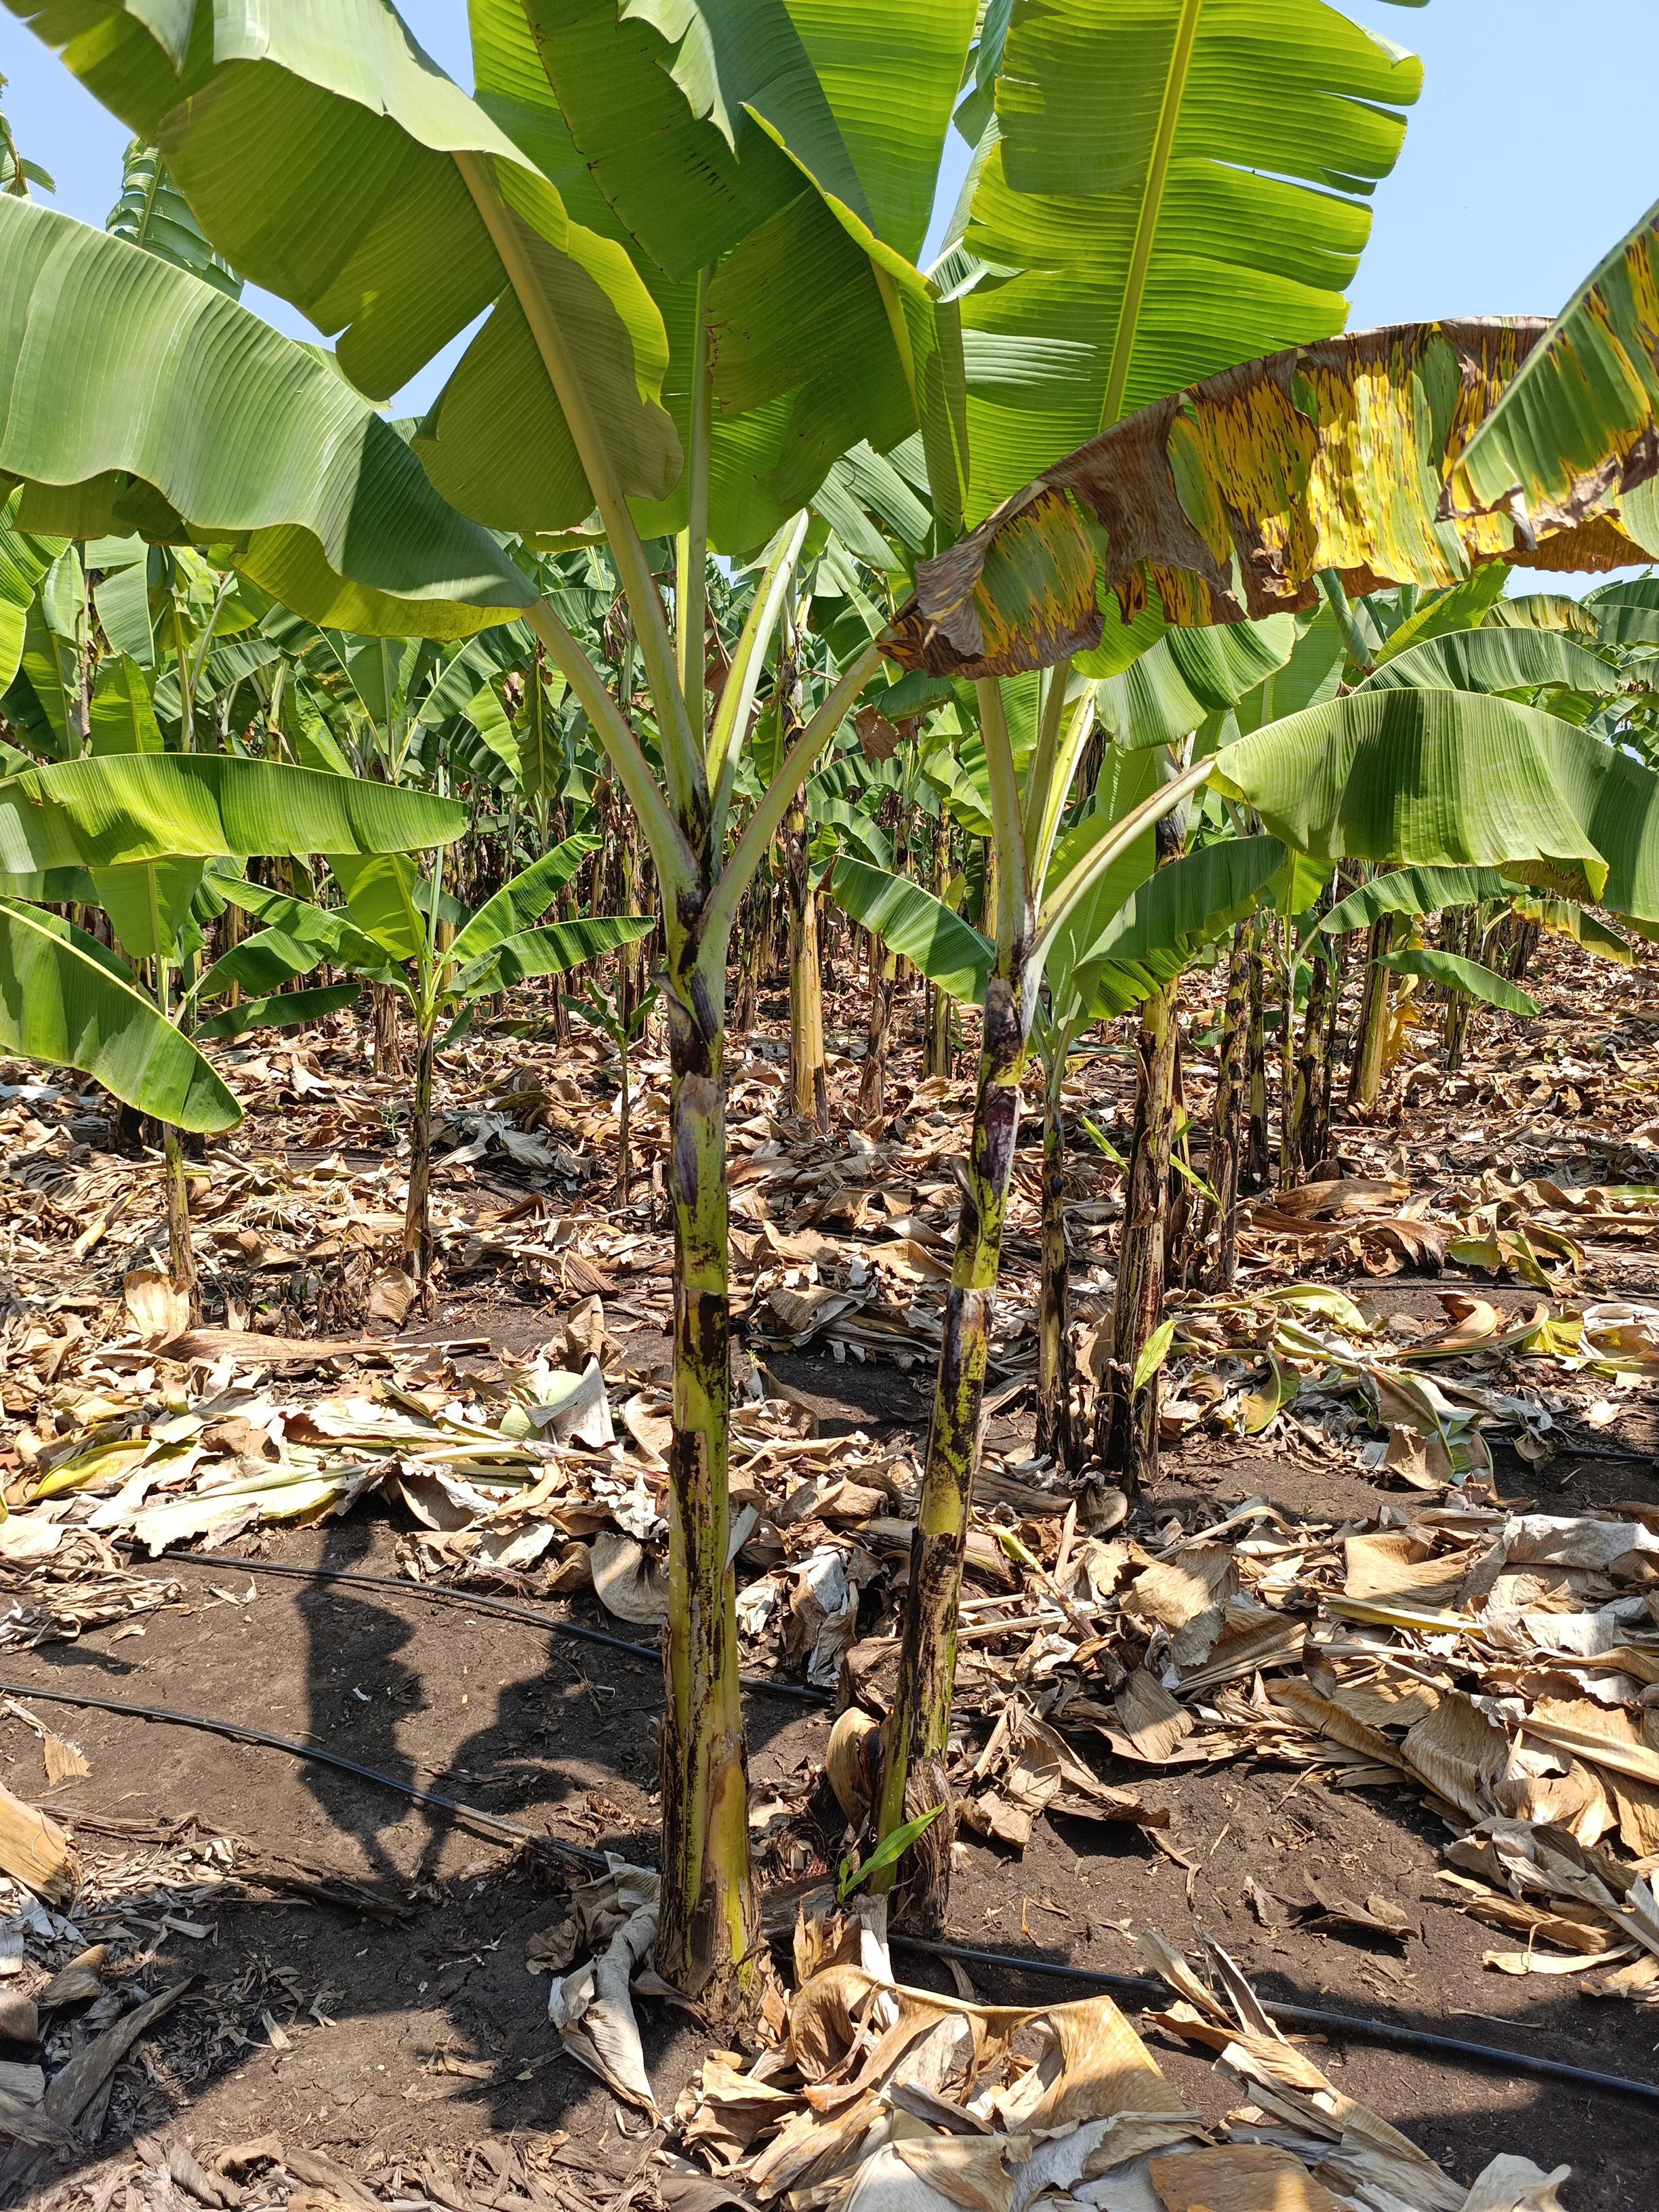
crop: banana
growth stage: vegetative
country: Tanzania
